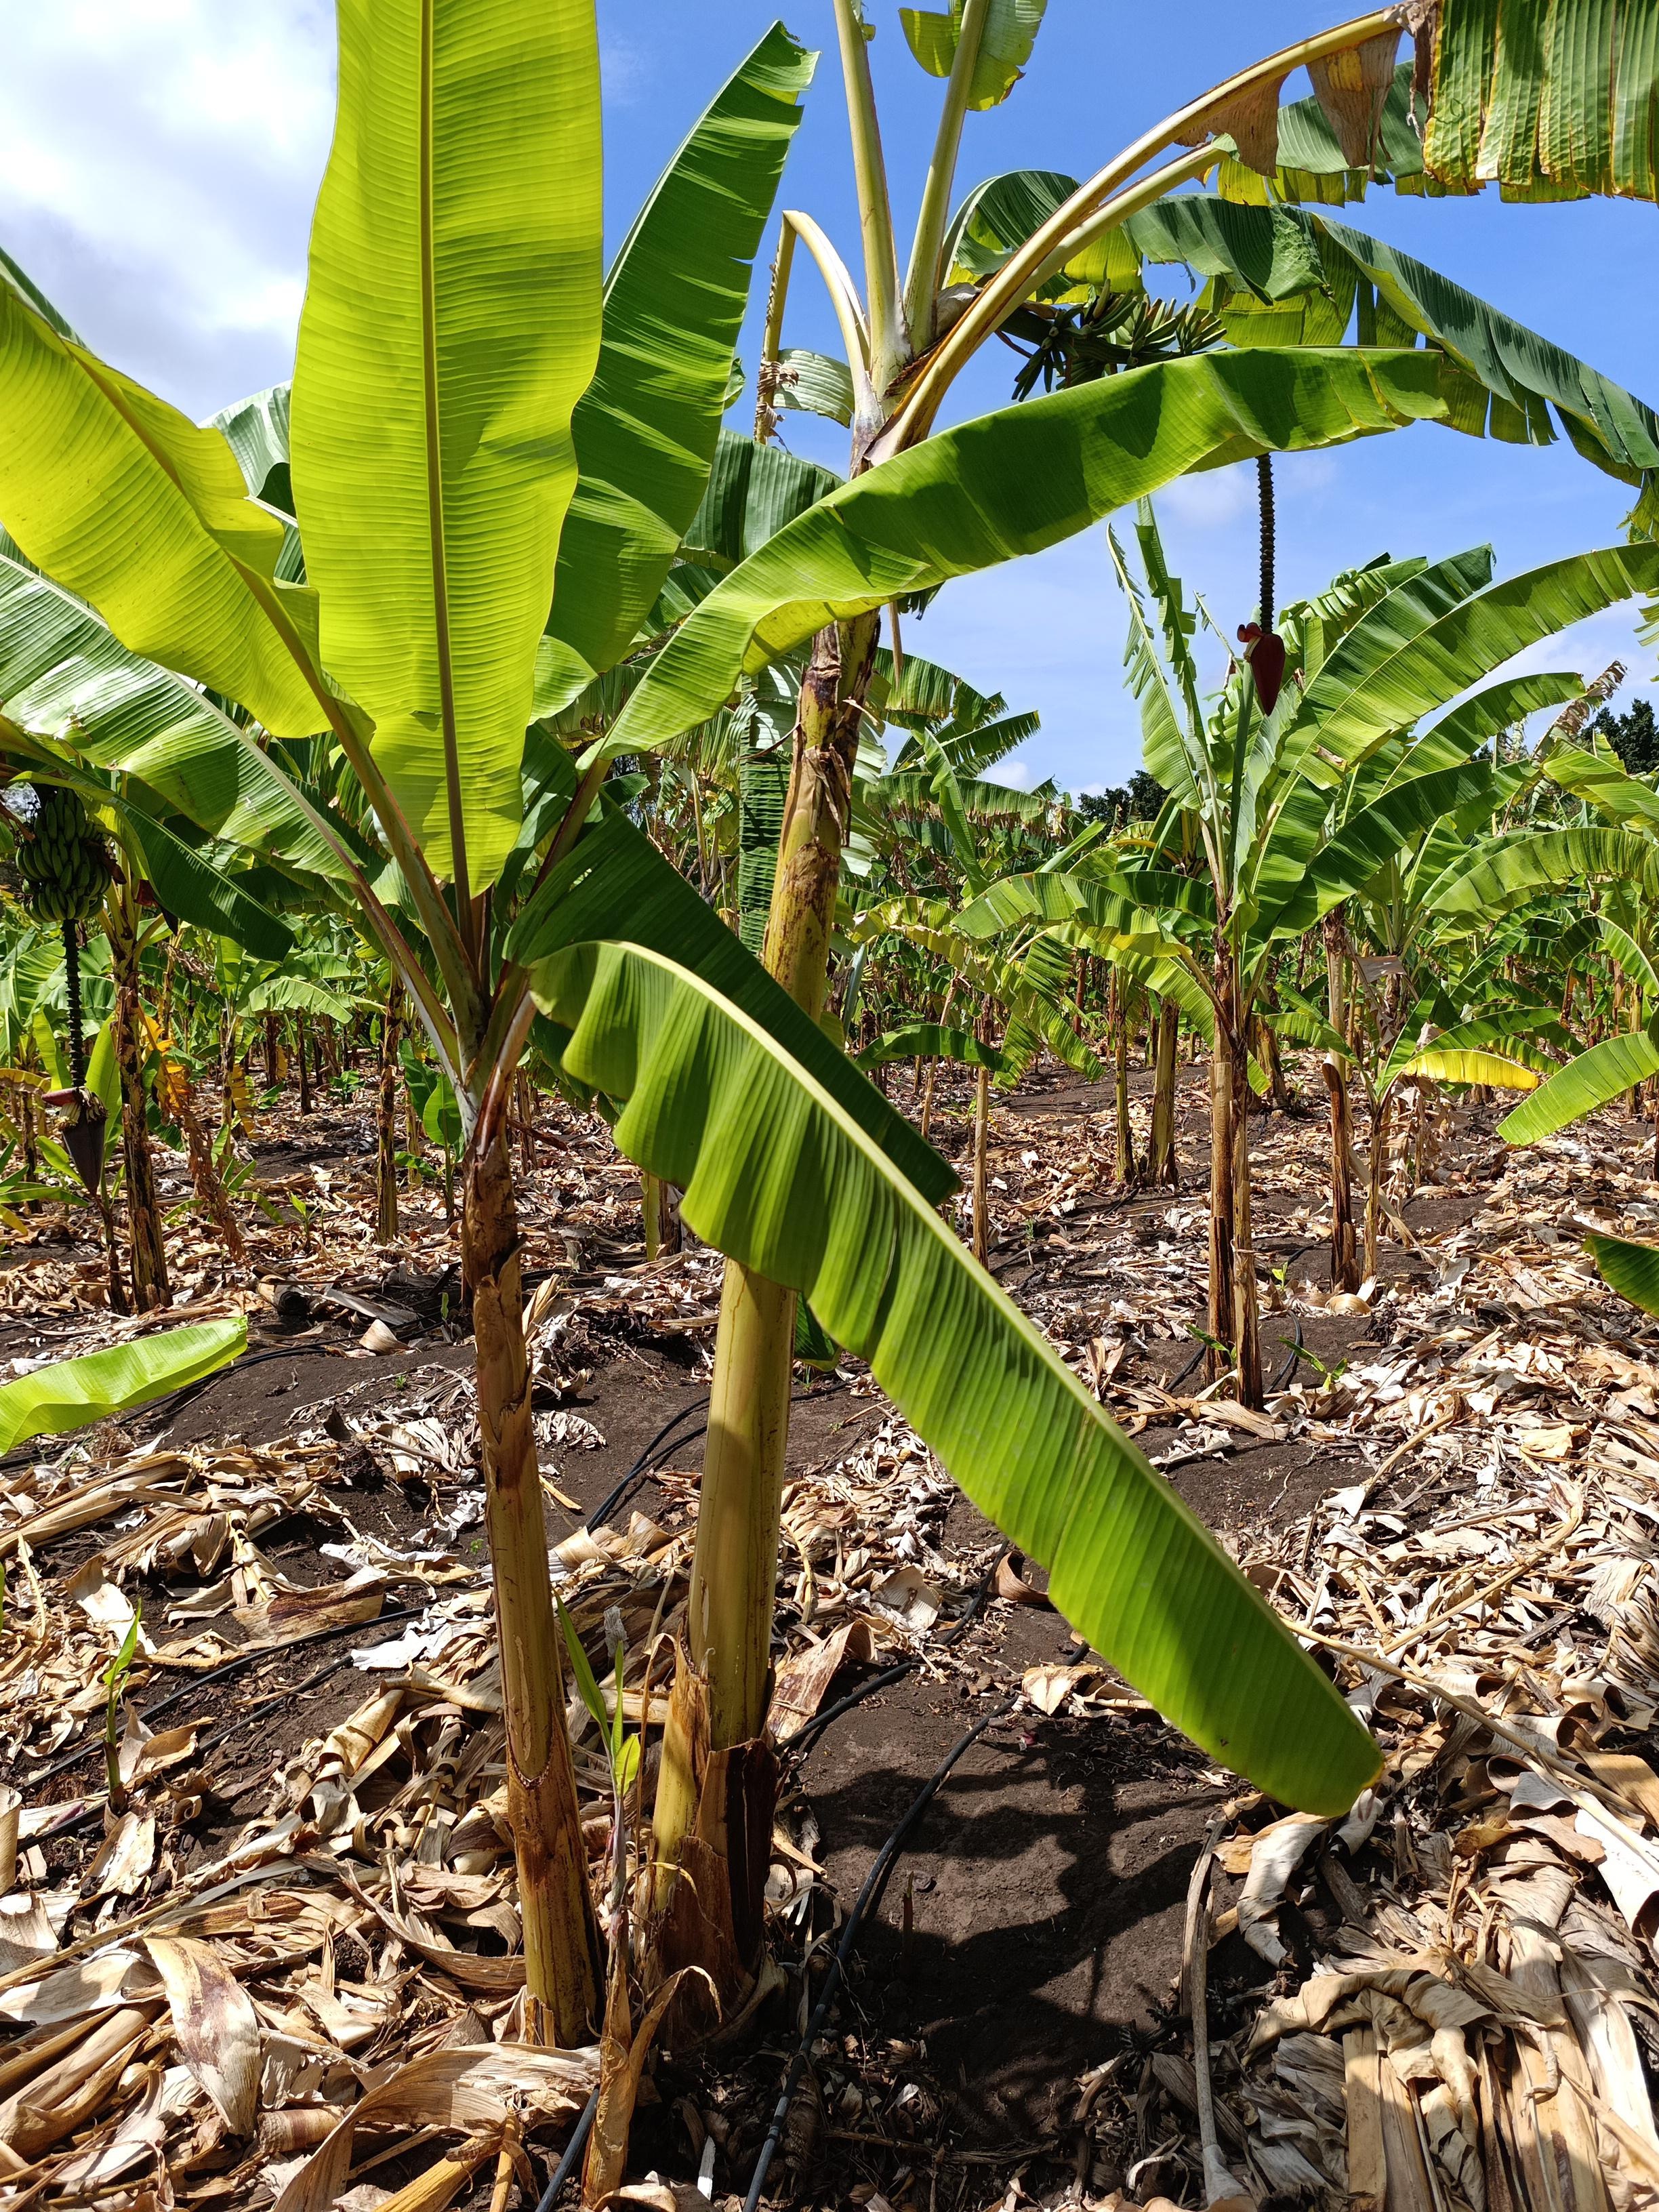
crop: banana
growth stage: development fruit
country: Tanzania
